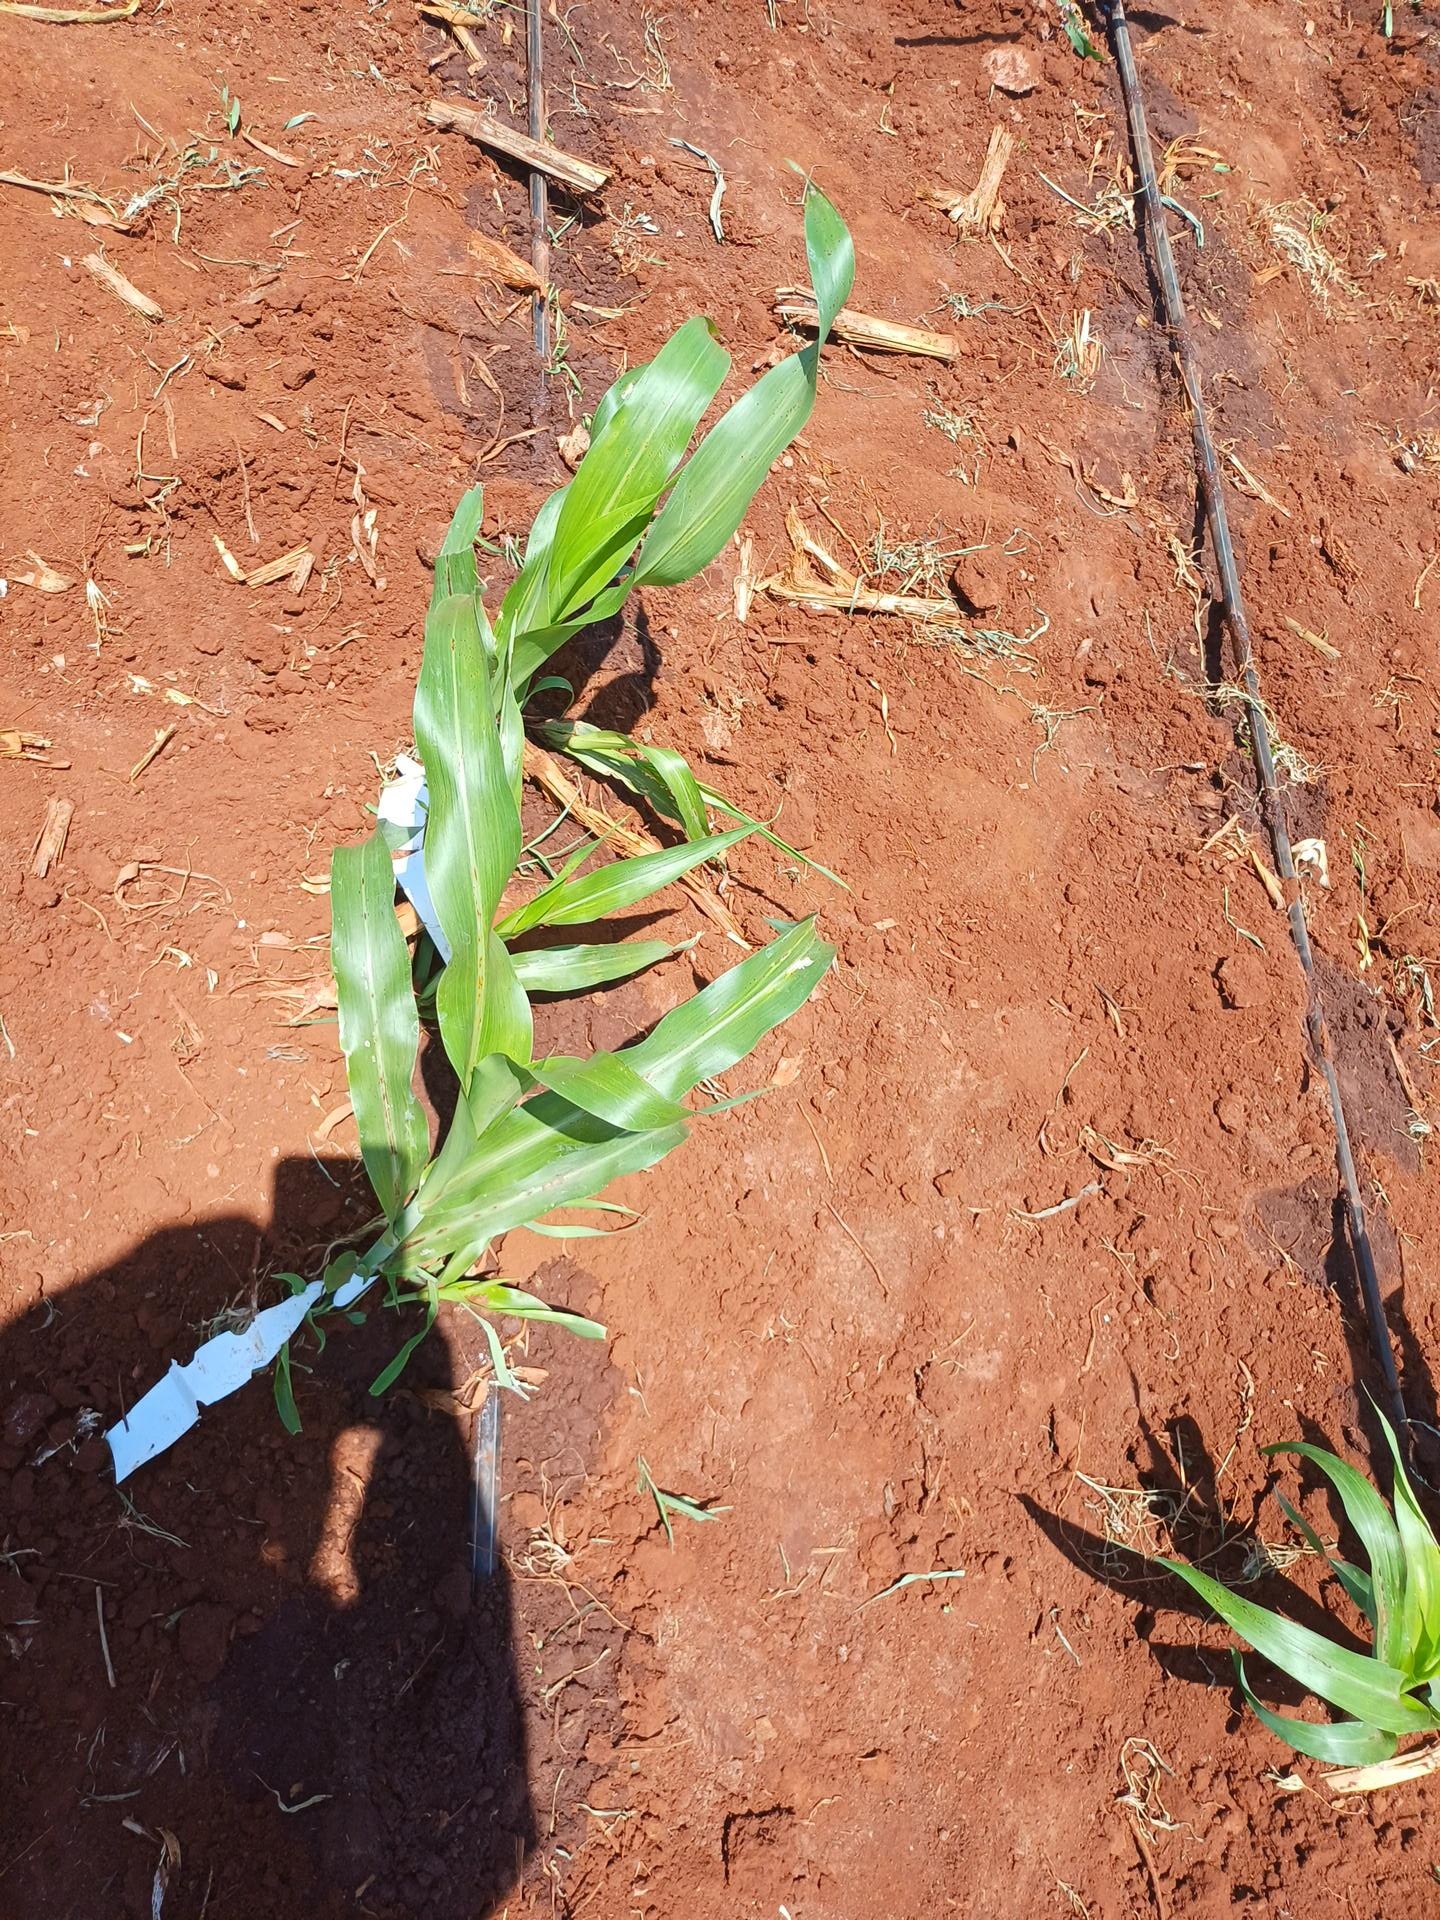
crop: sorghum
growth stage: vegetative
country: Kenya
